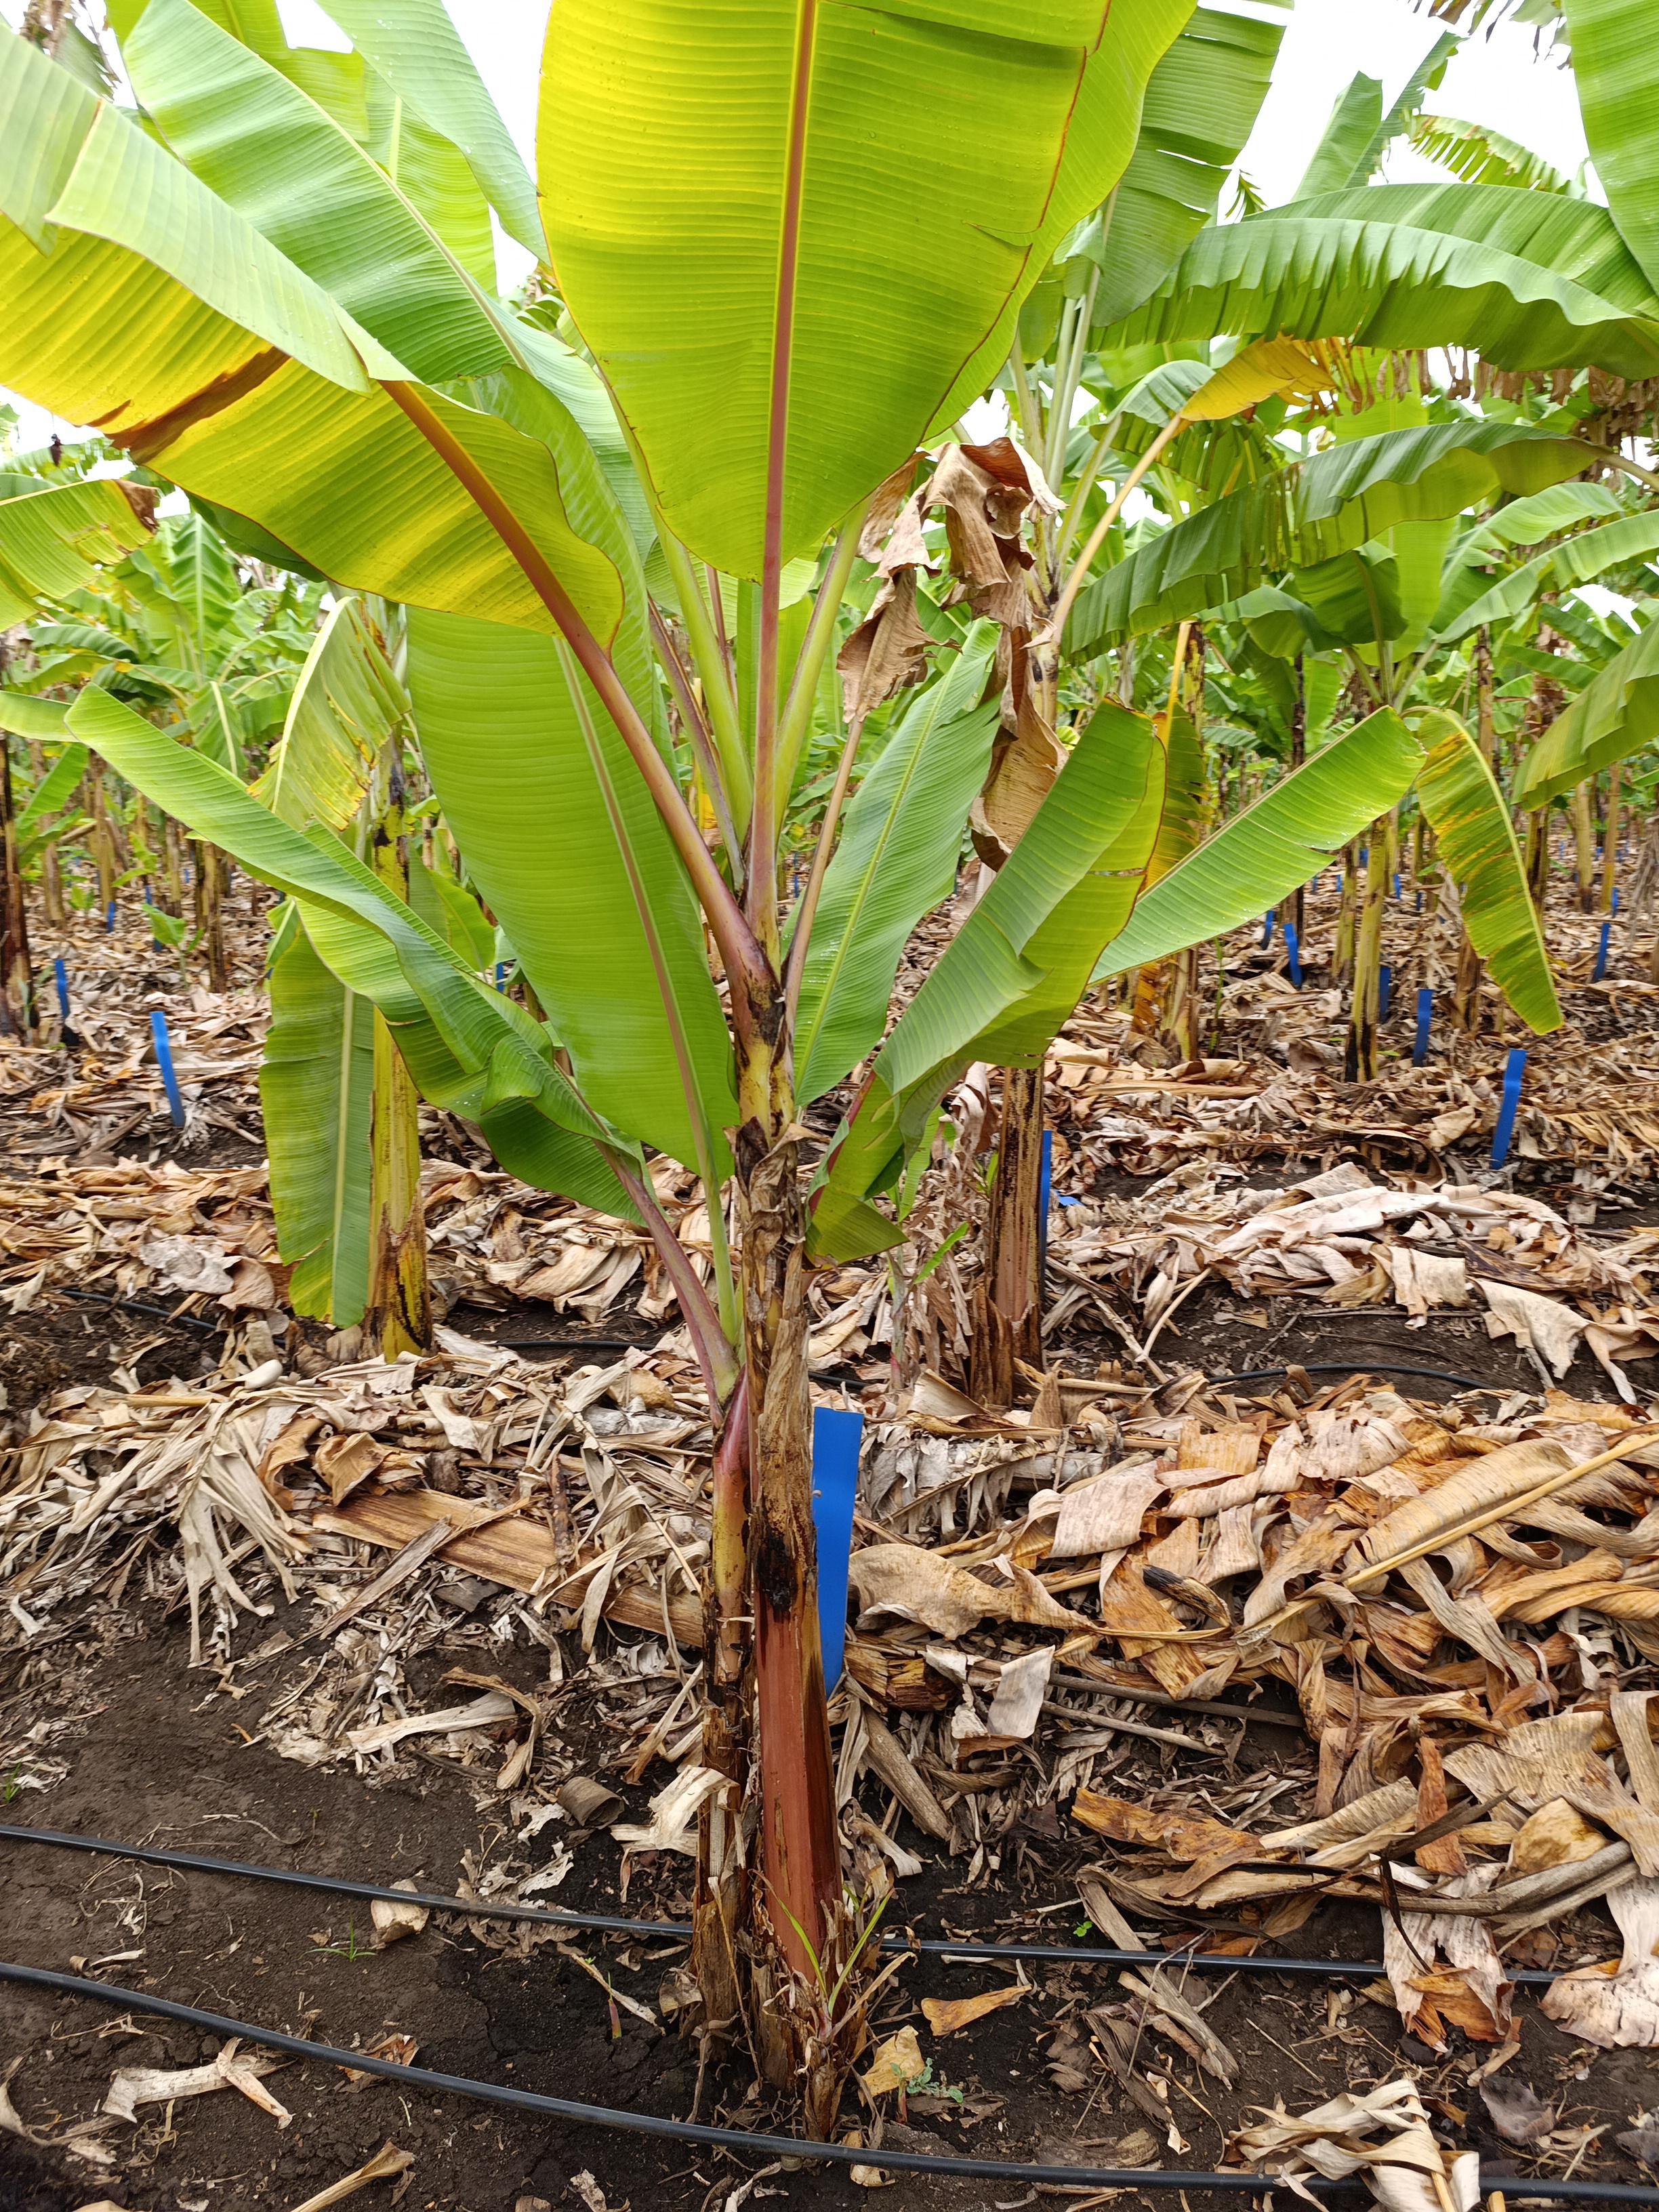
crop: banana
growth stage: vegetative
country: Tanzania
